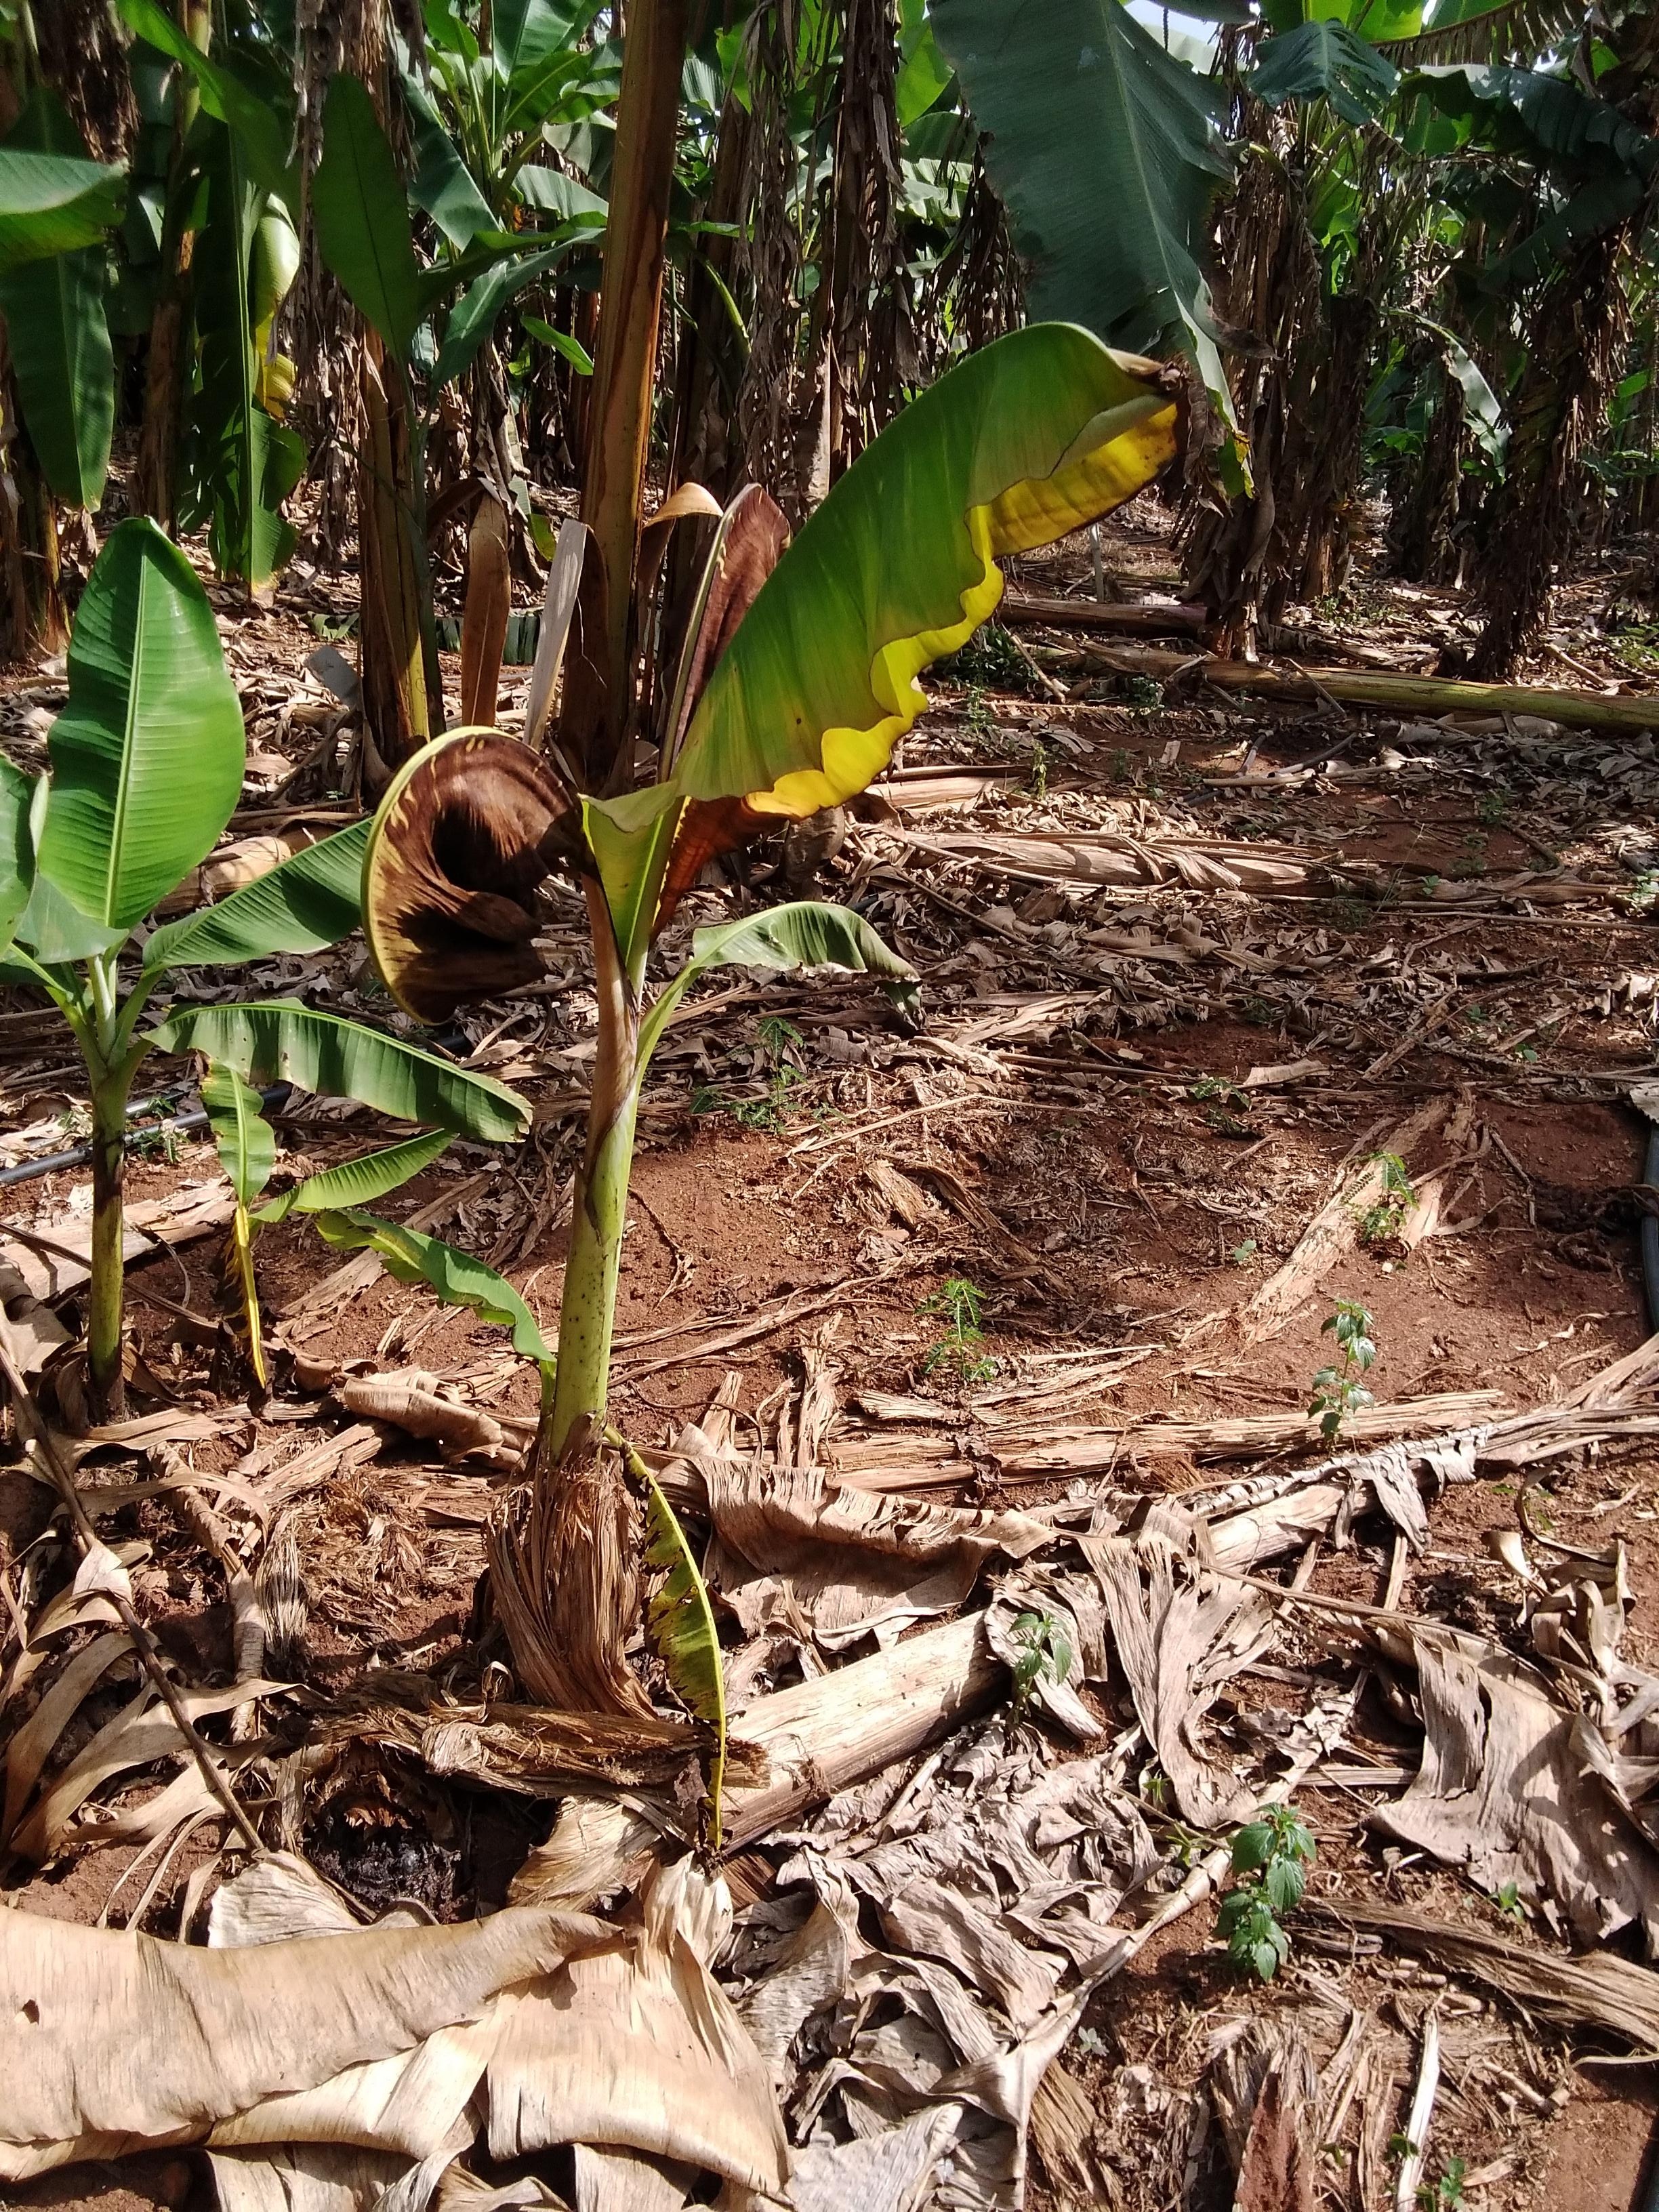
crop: banana
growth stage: vegetative
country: Uganda
